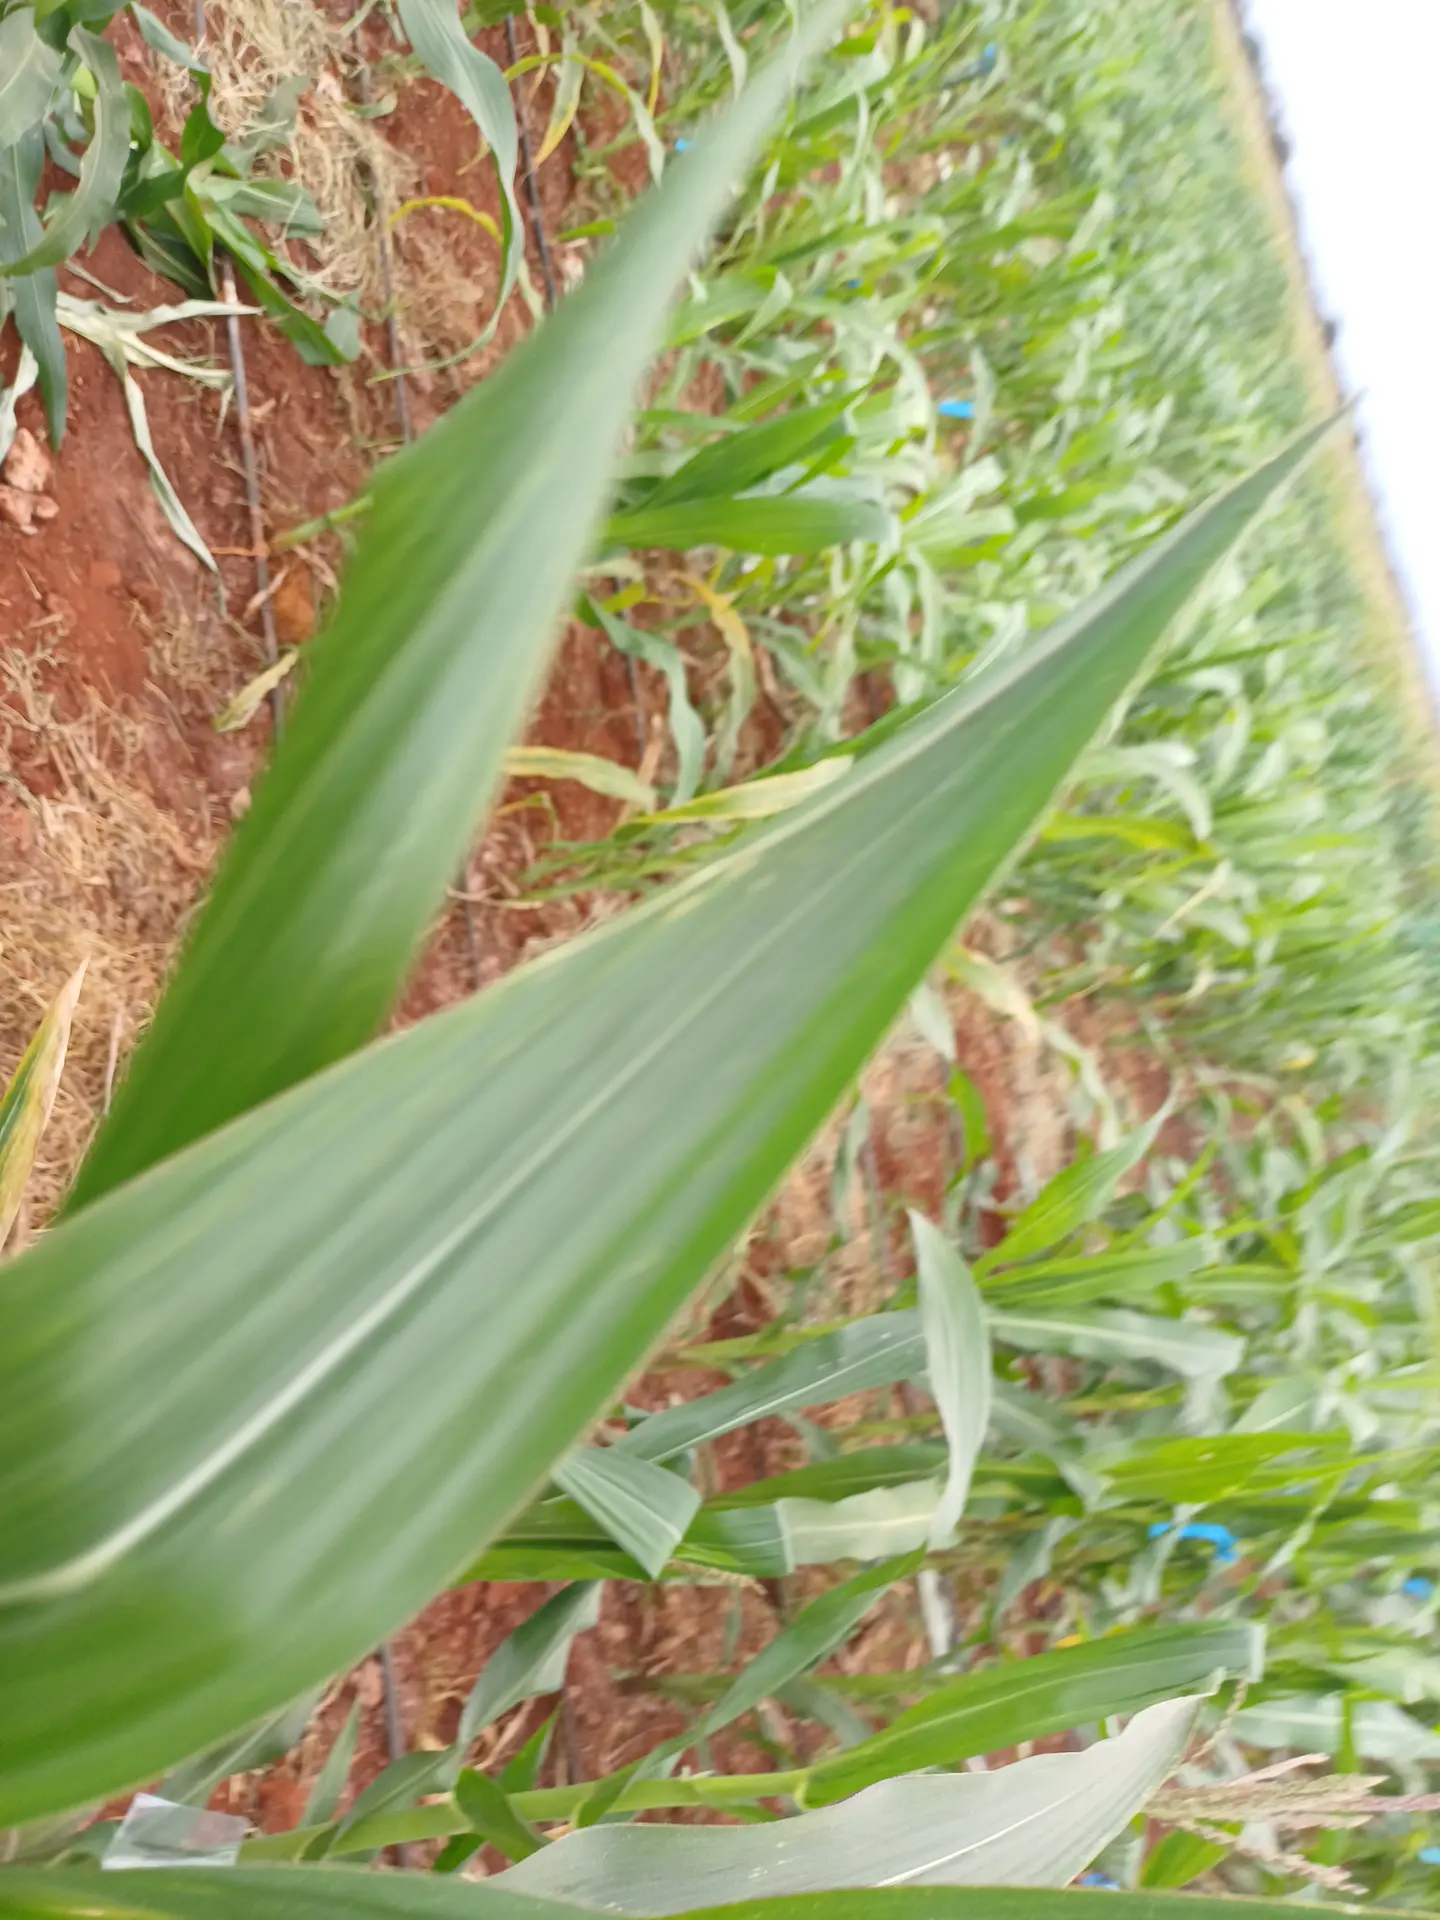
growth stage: vegetative
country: Kenya
